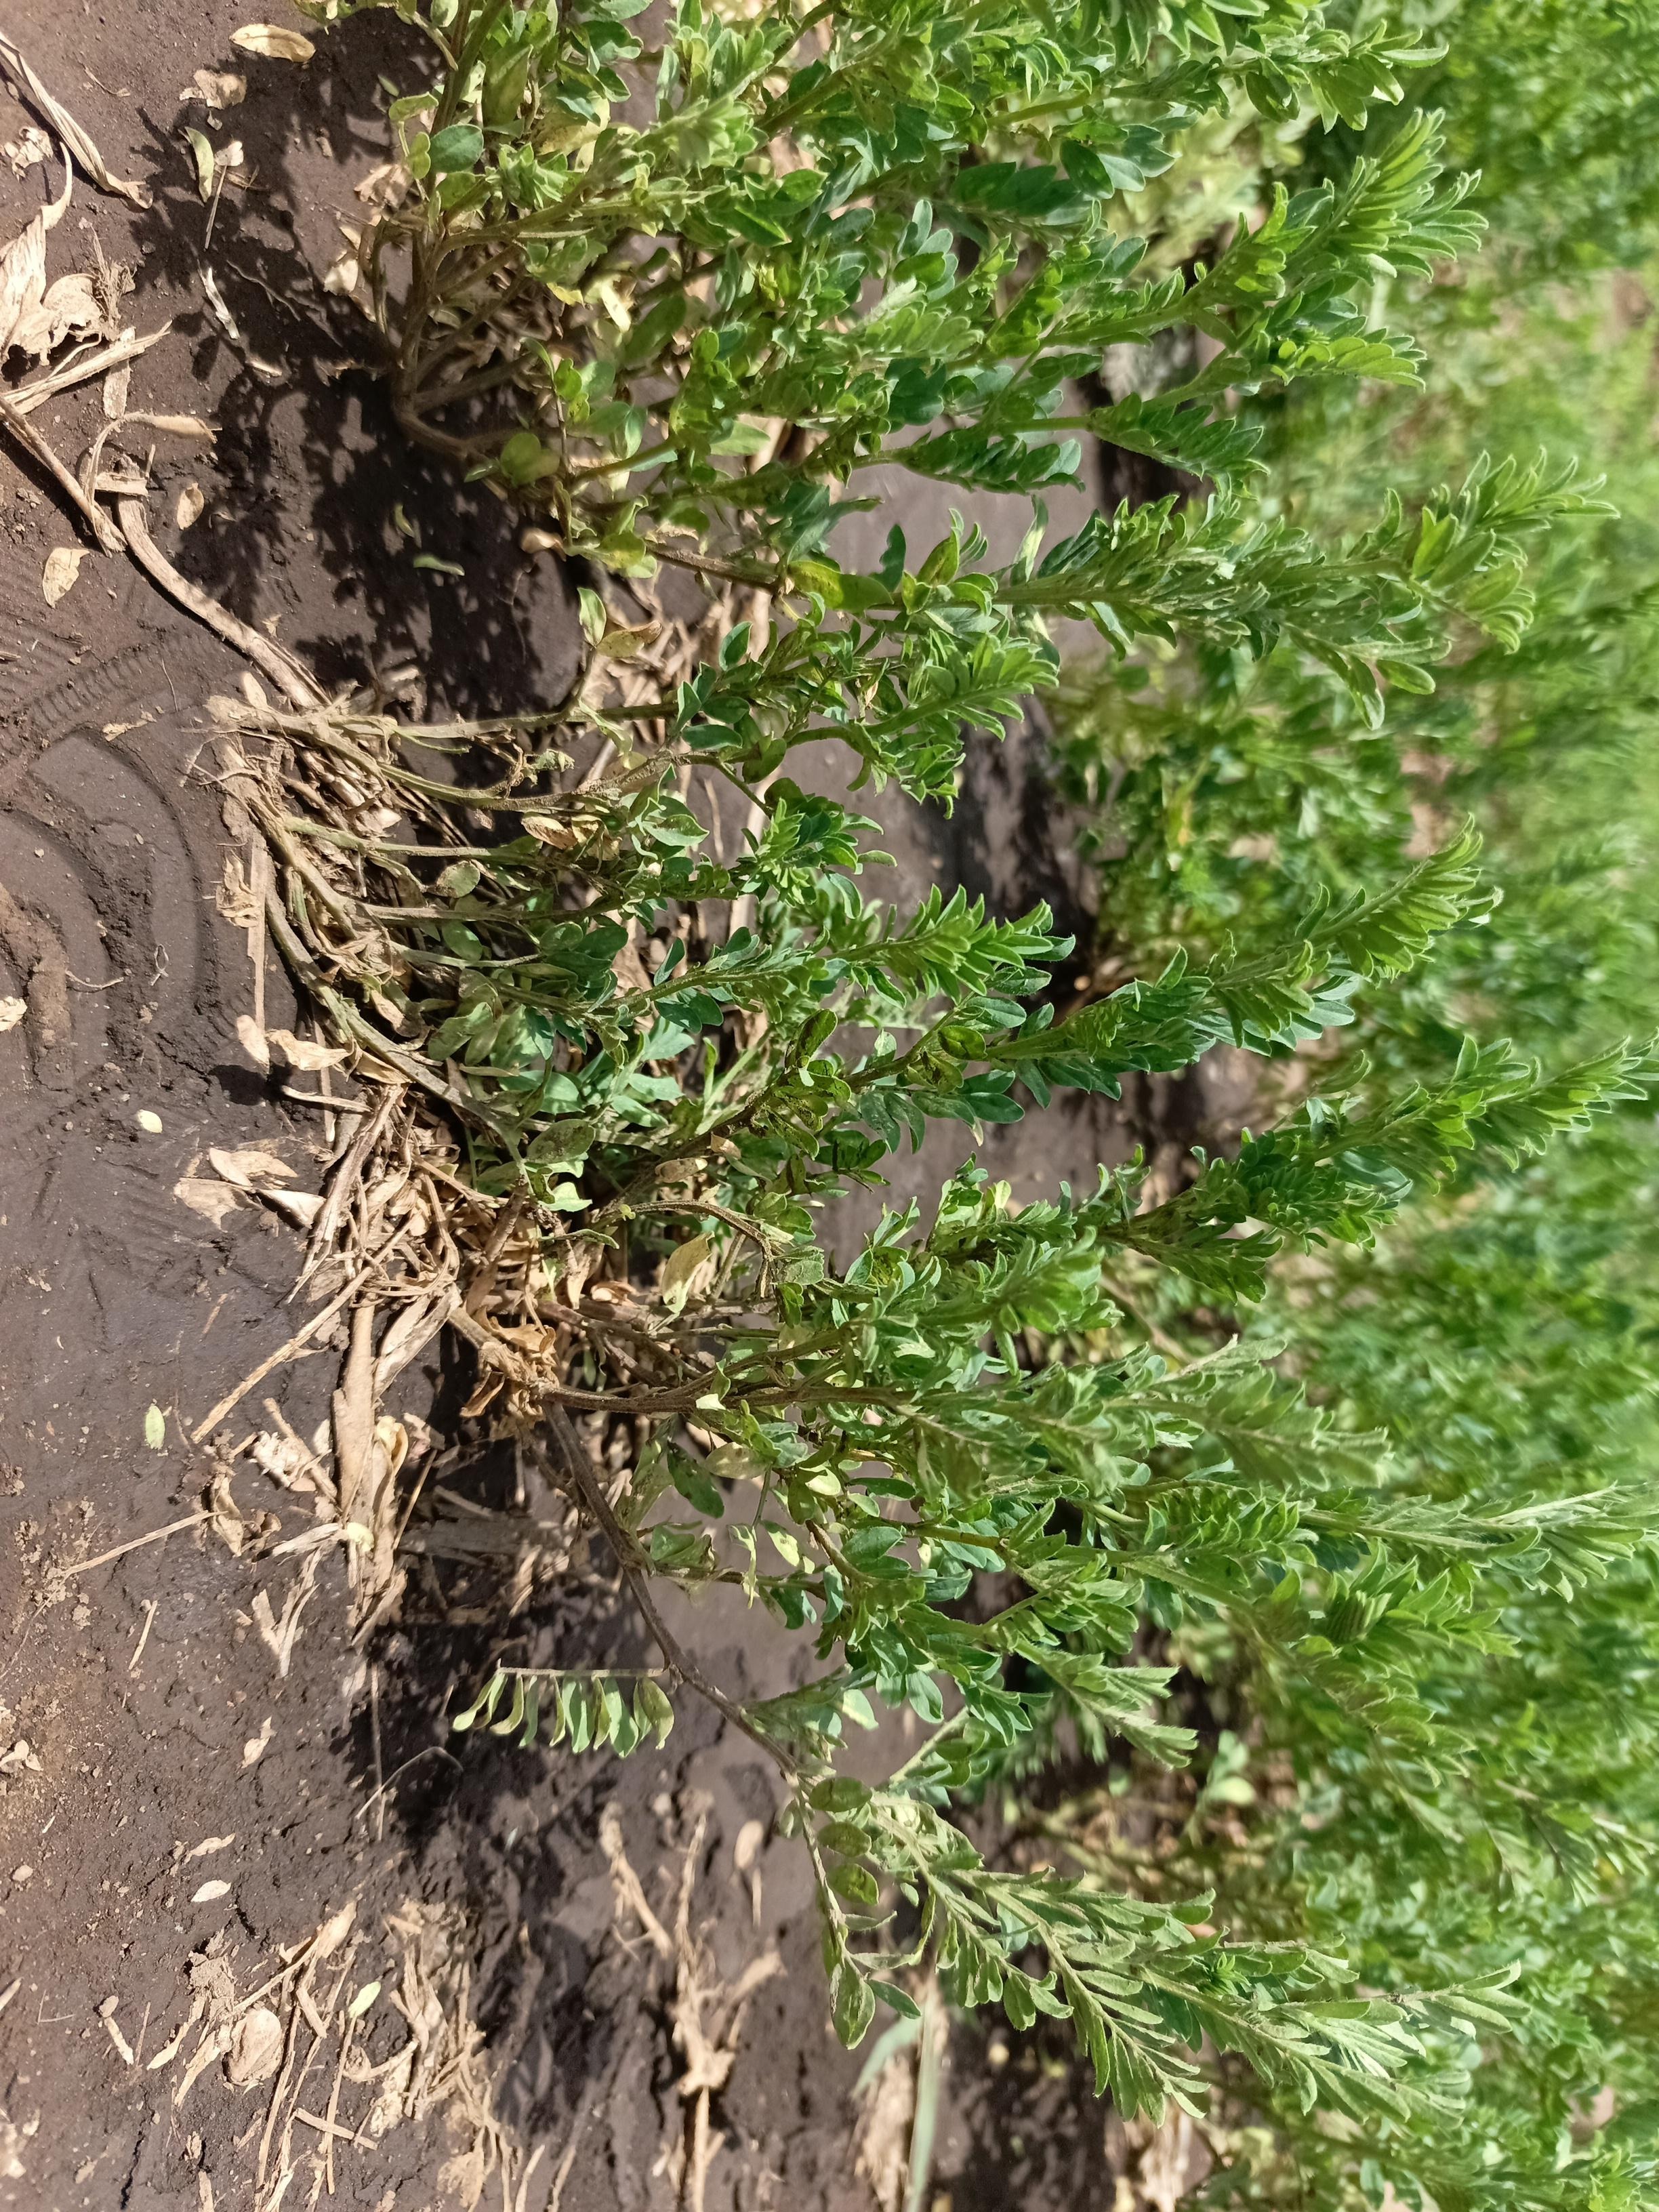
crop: lentil
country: Tanzania
